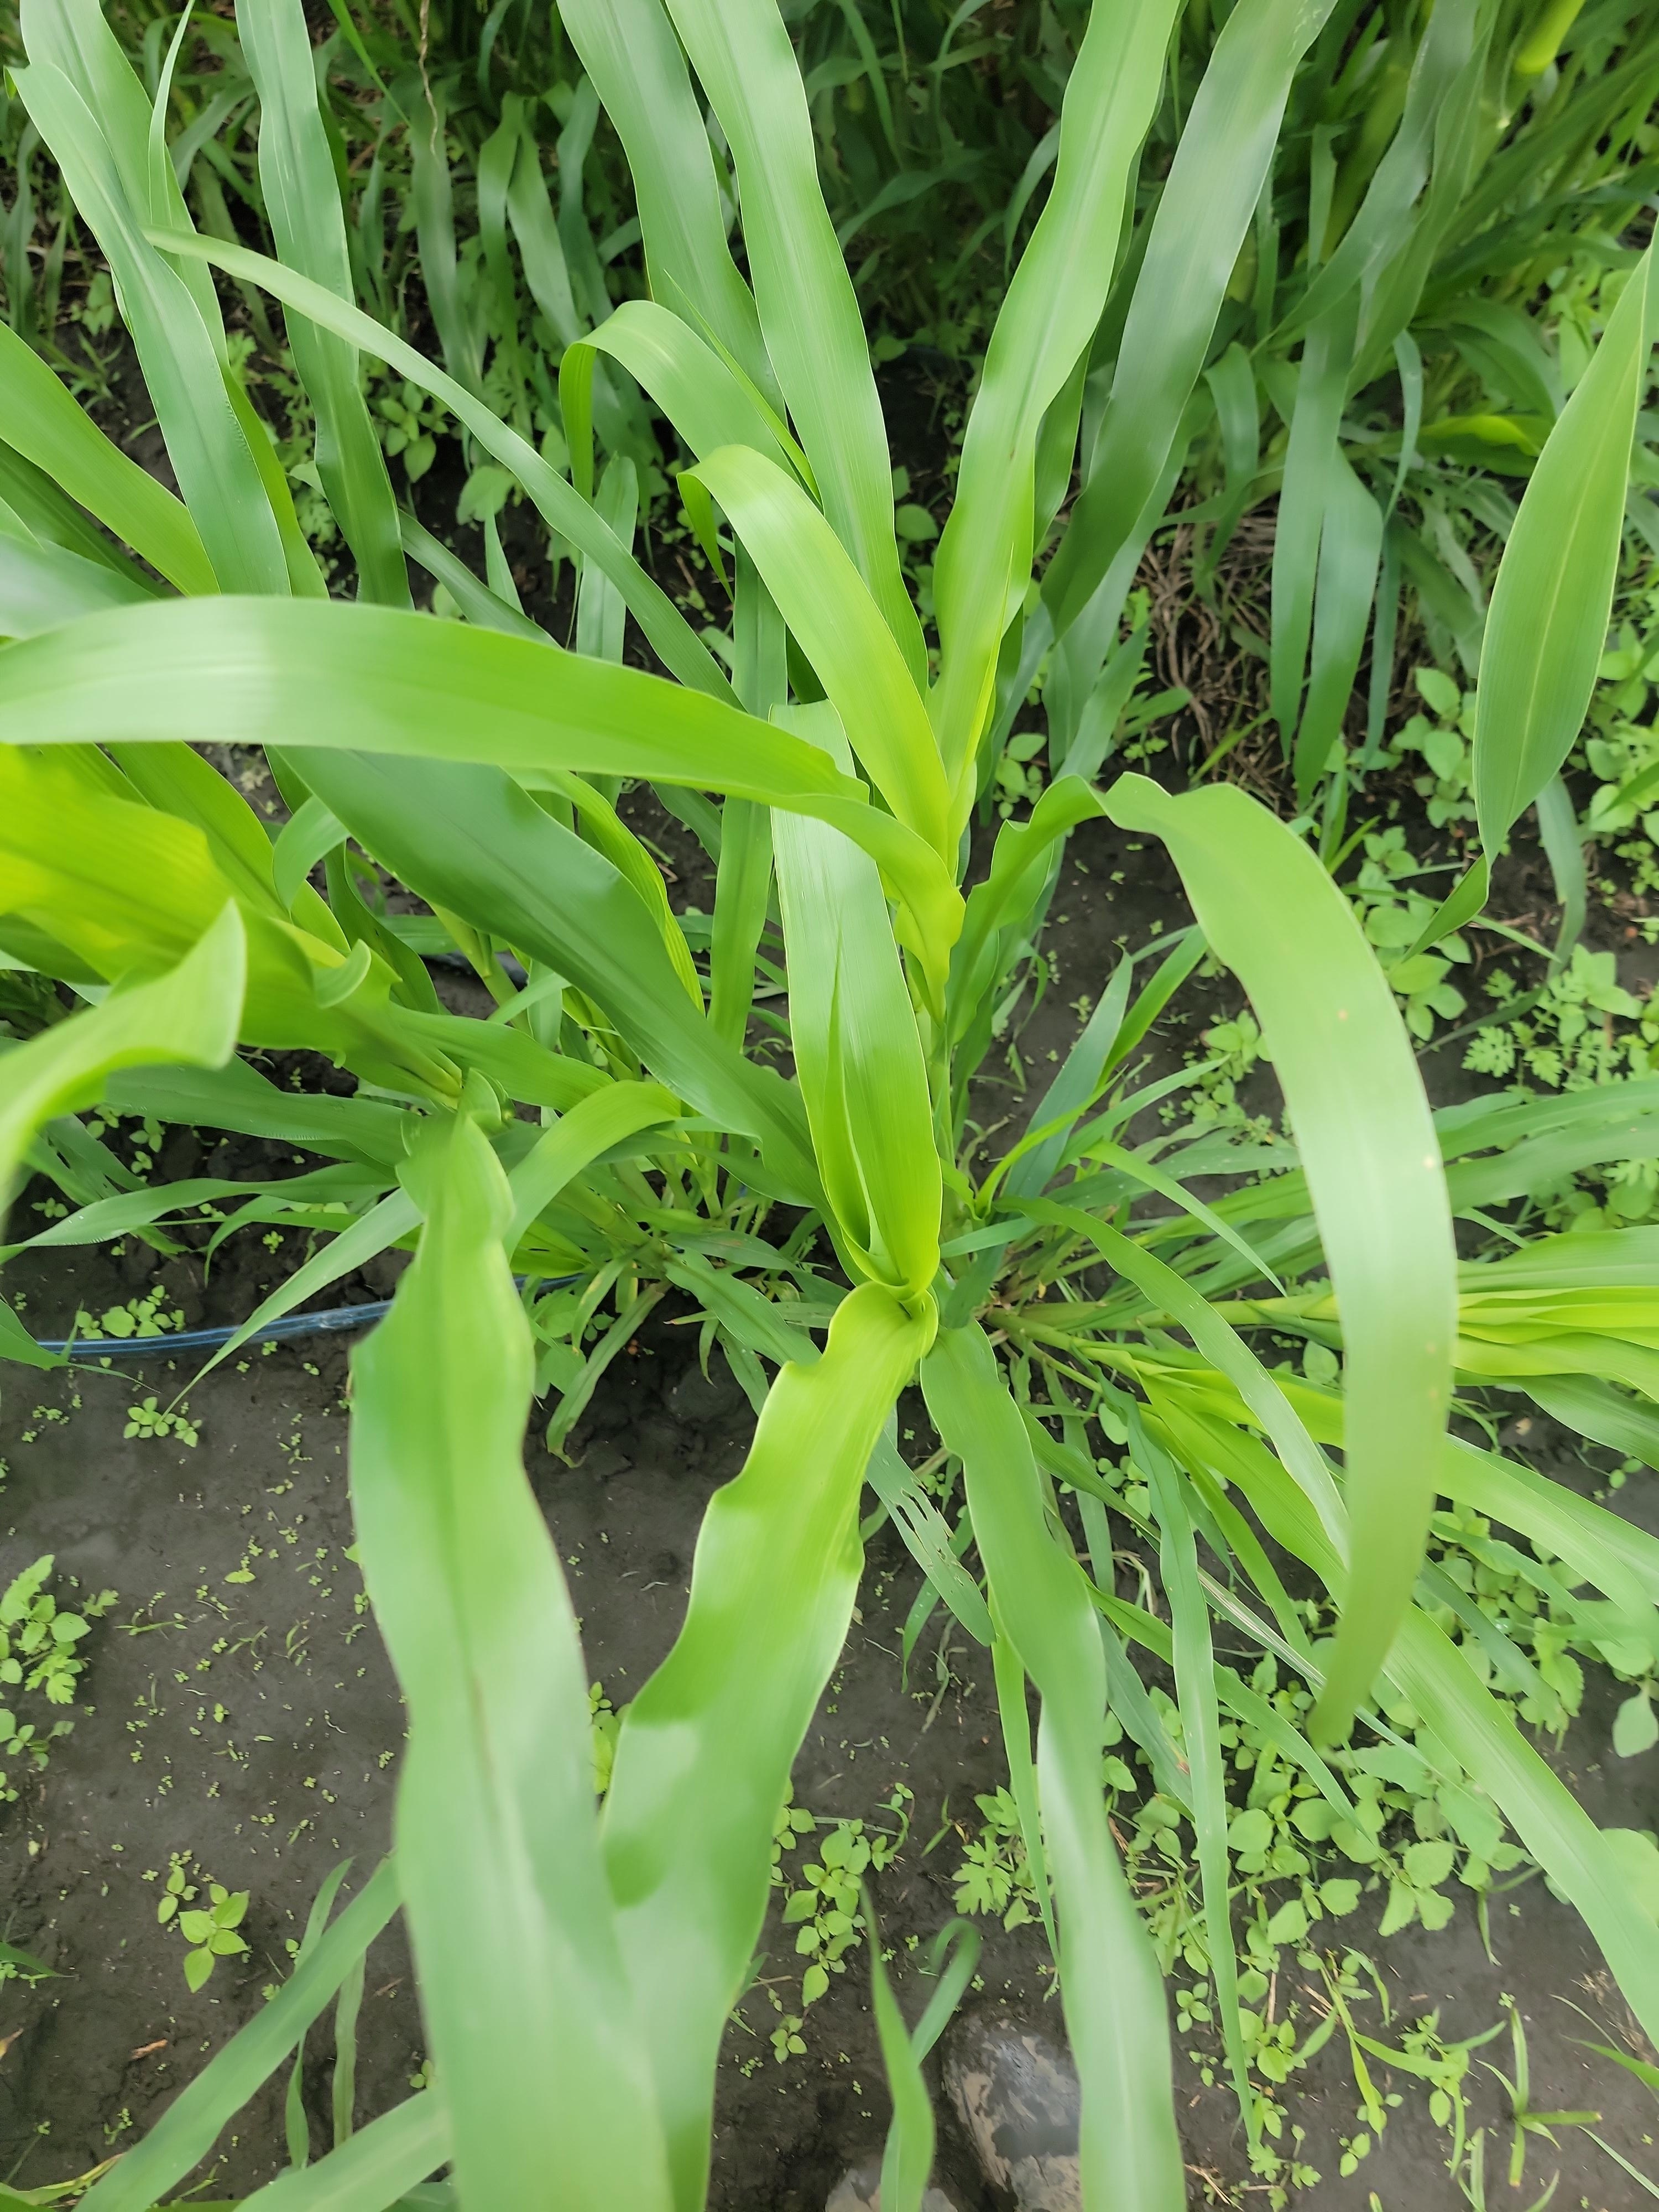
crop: pearl millet
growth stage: heading tuber
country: Tanzania
